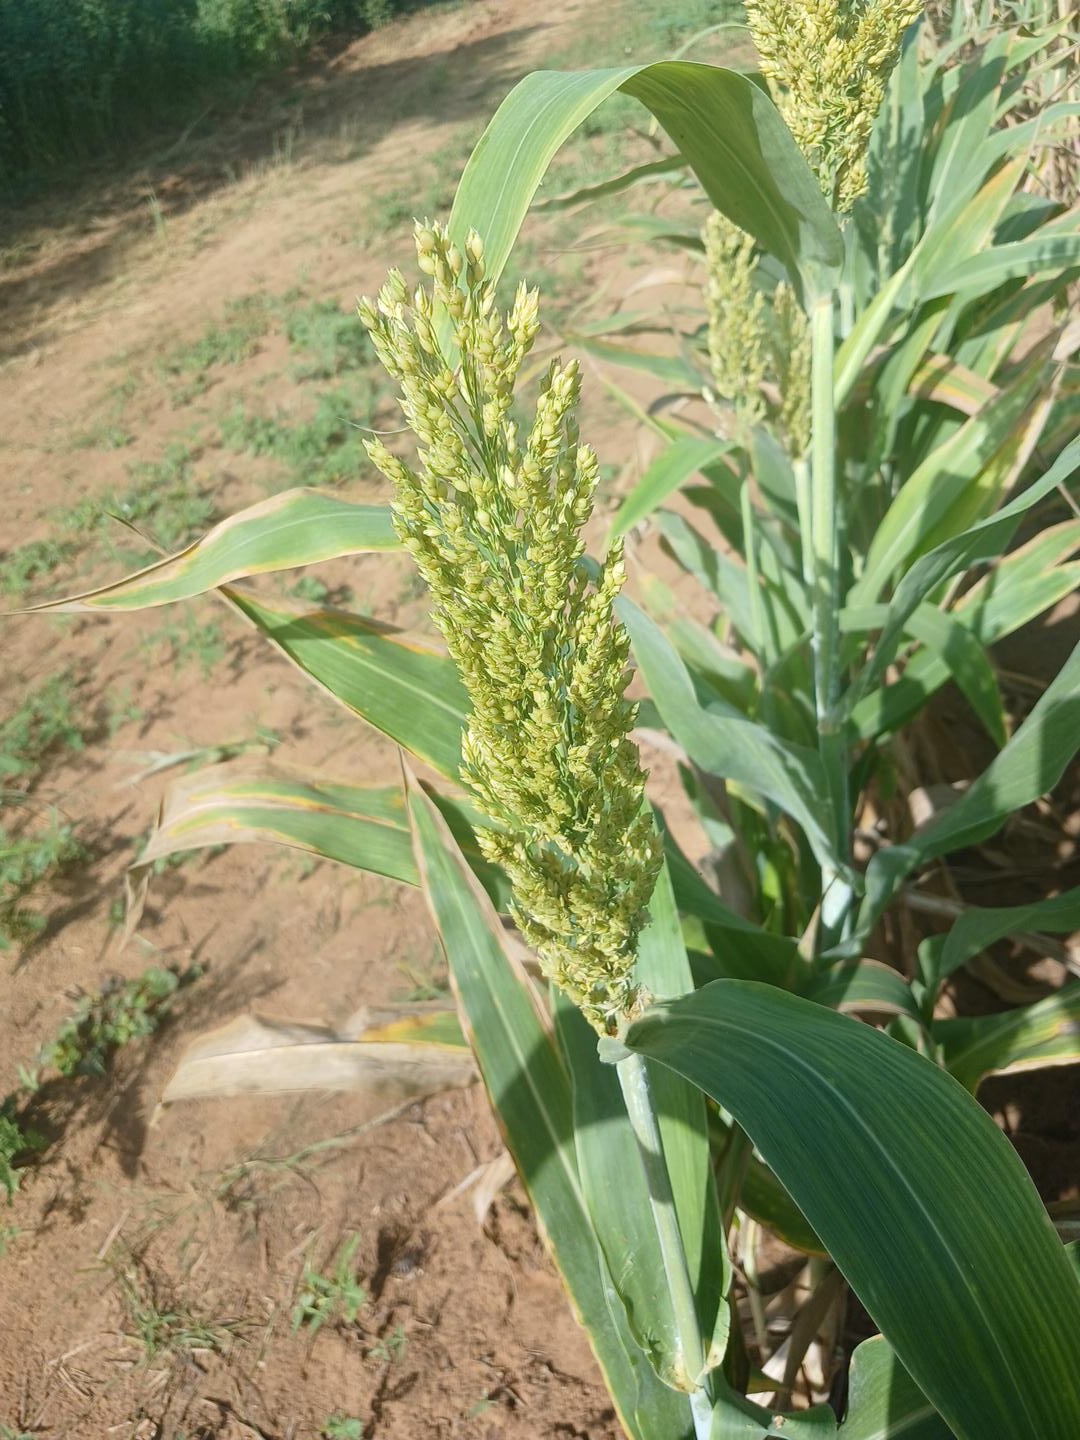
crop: sorghum
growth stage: filling grain
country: Senegal
